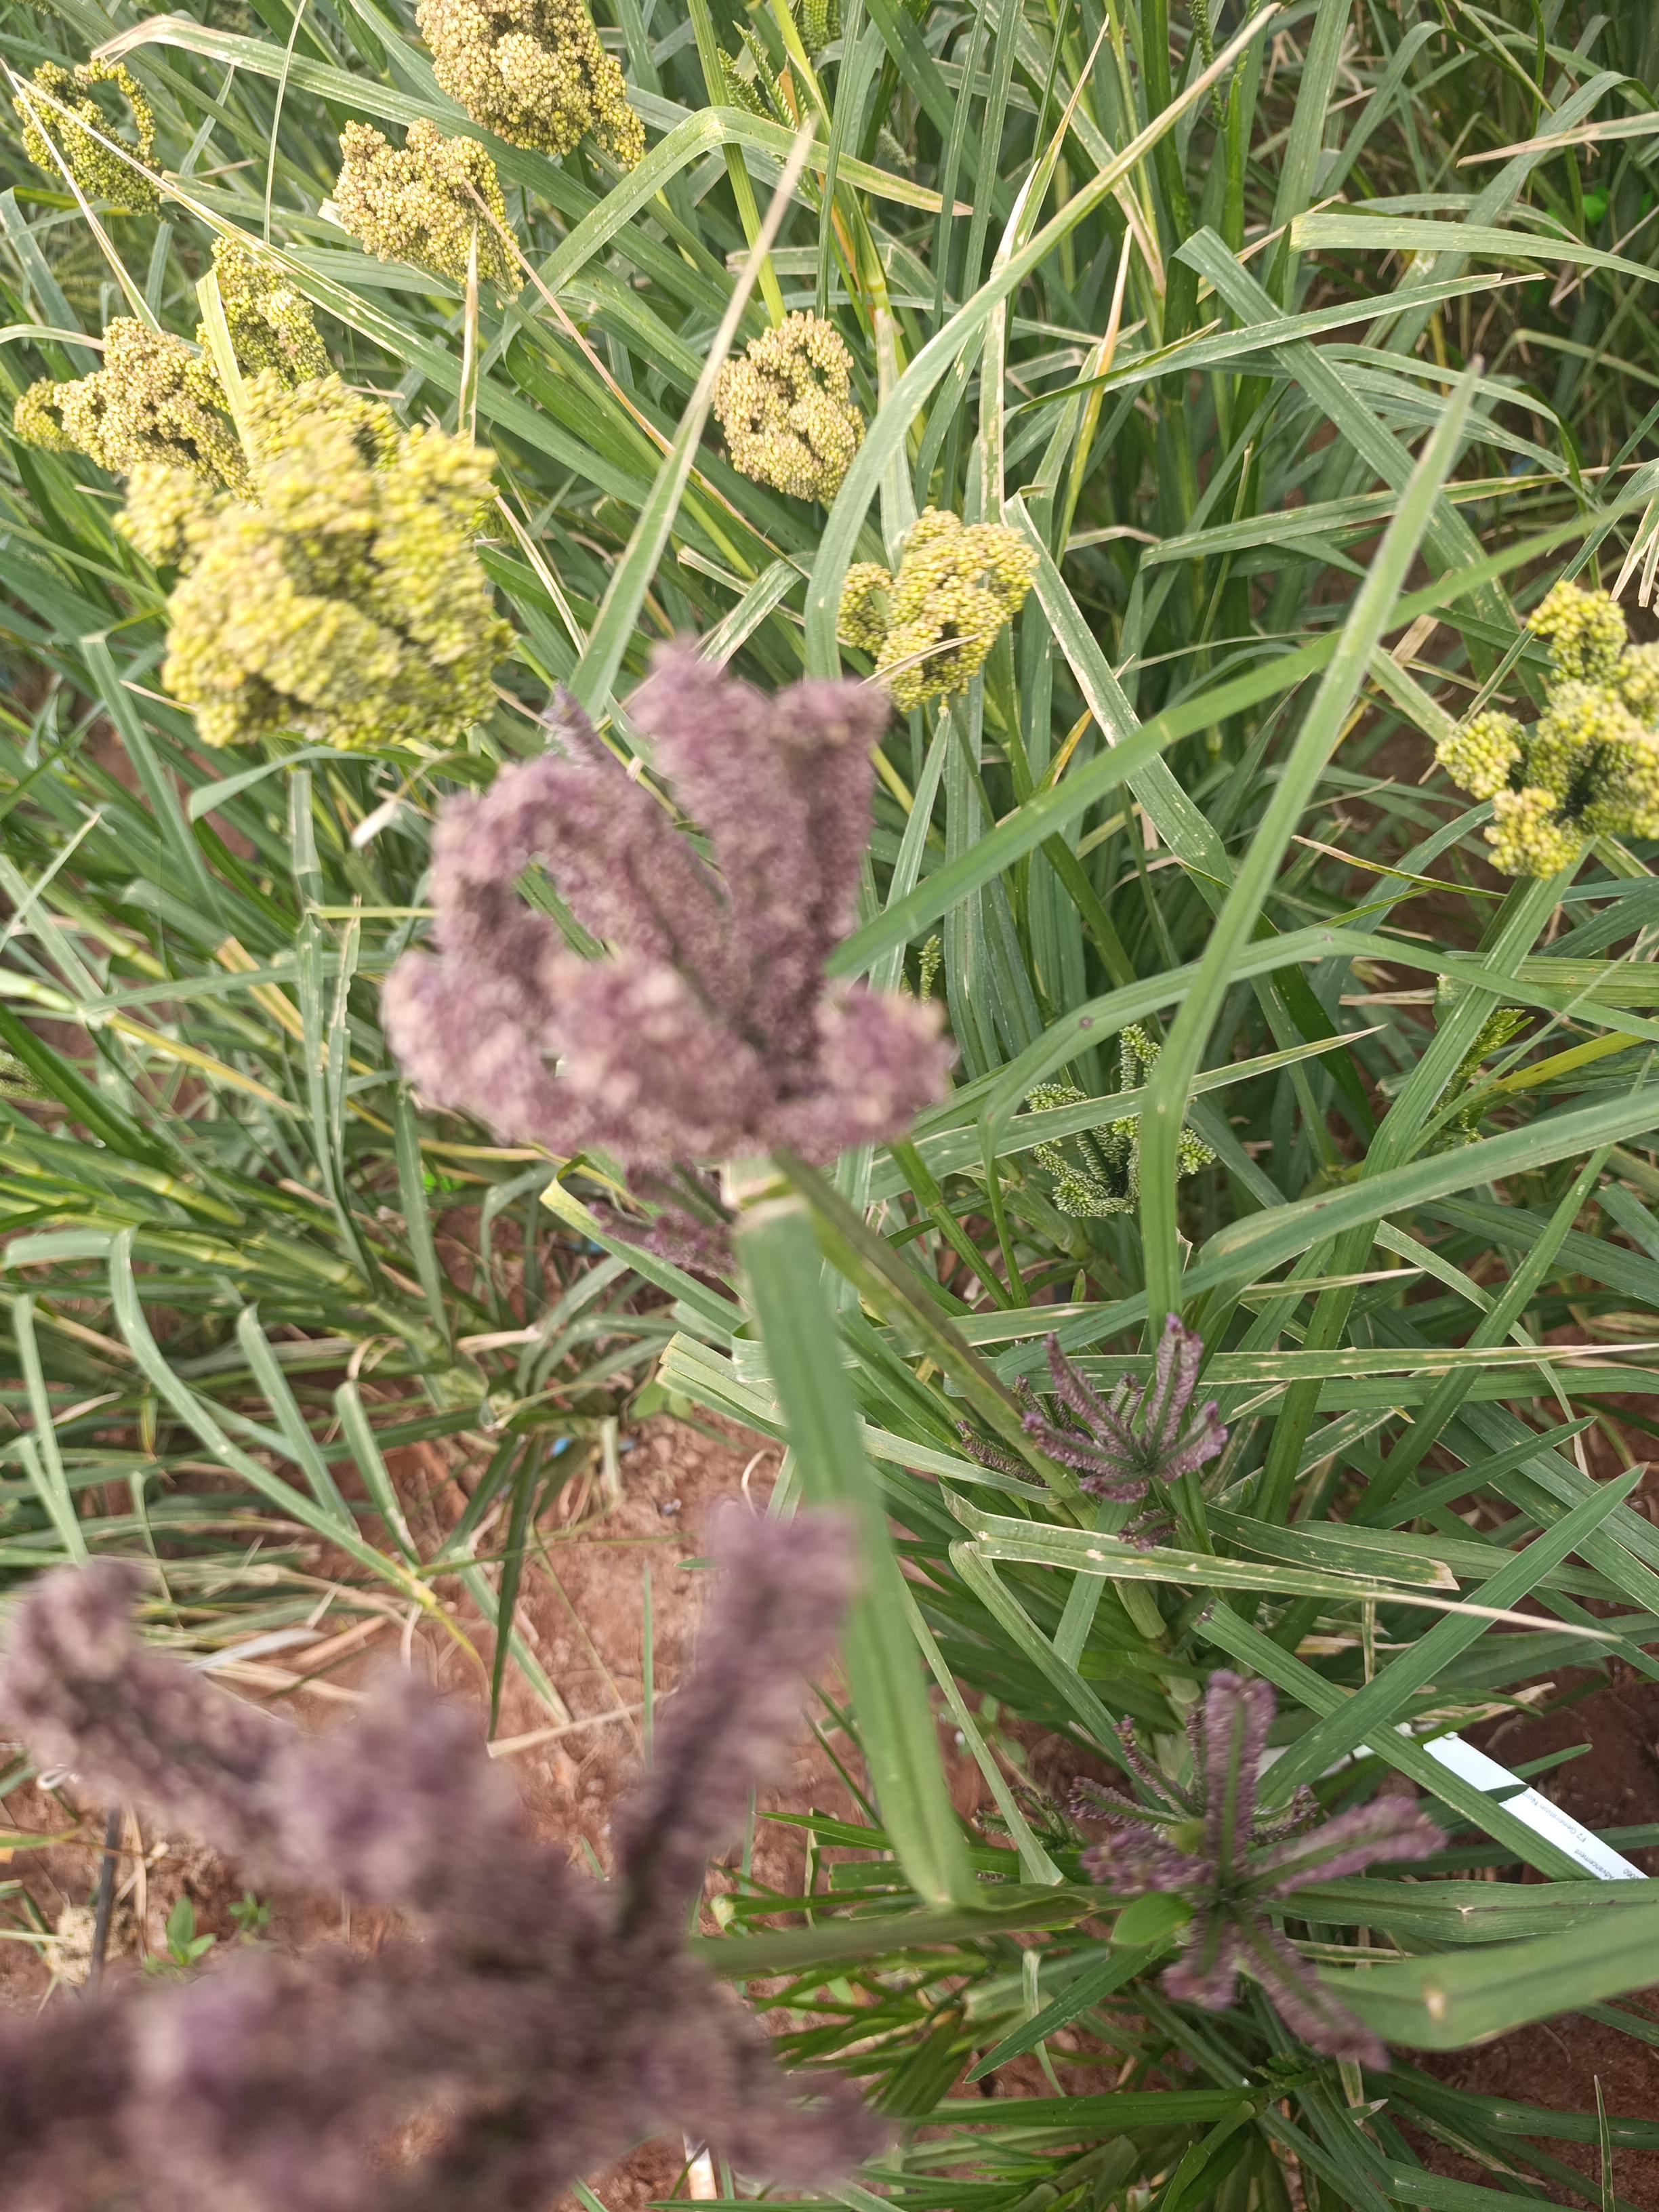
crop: finger millet
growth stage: filling grain
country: Kenya
